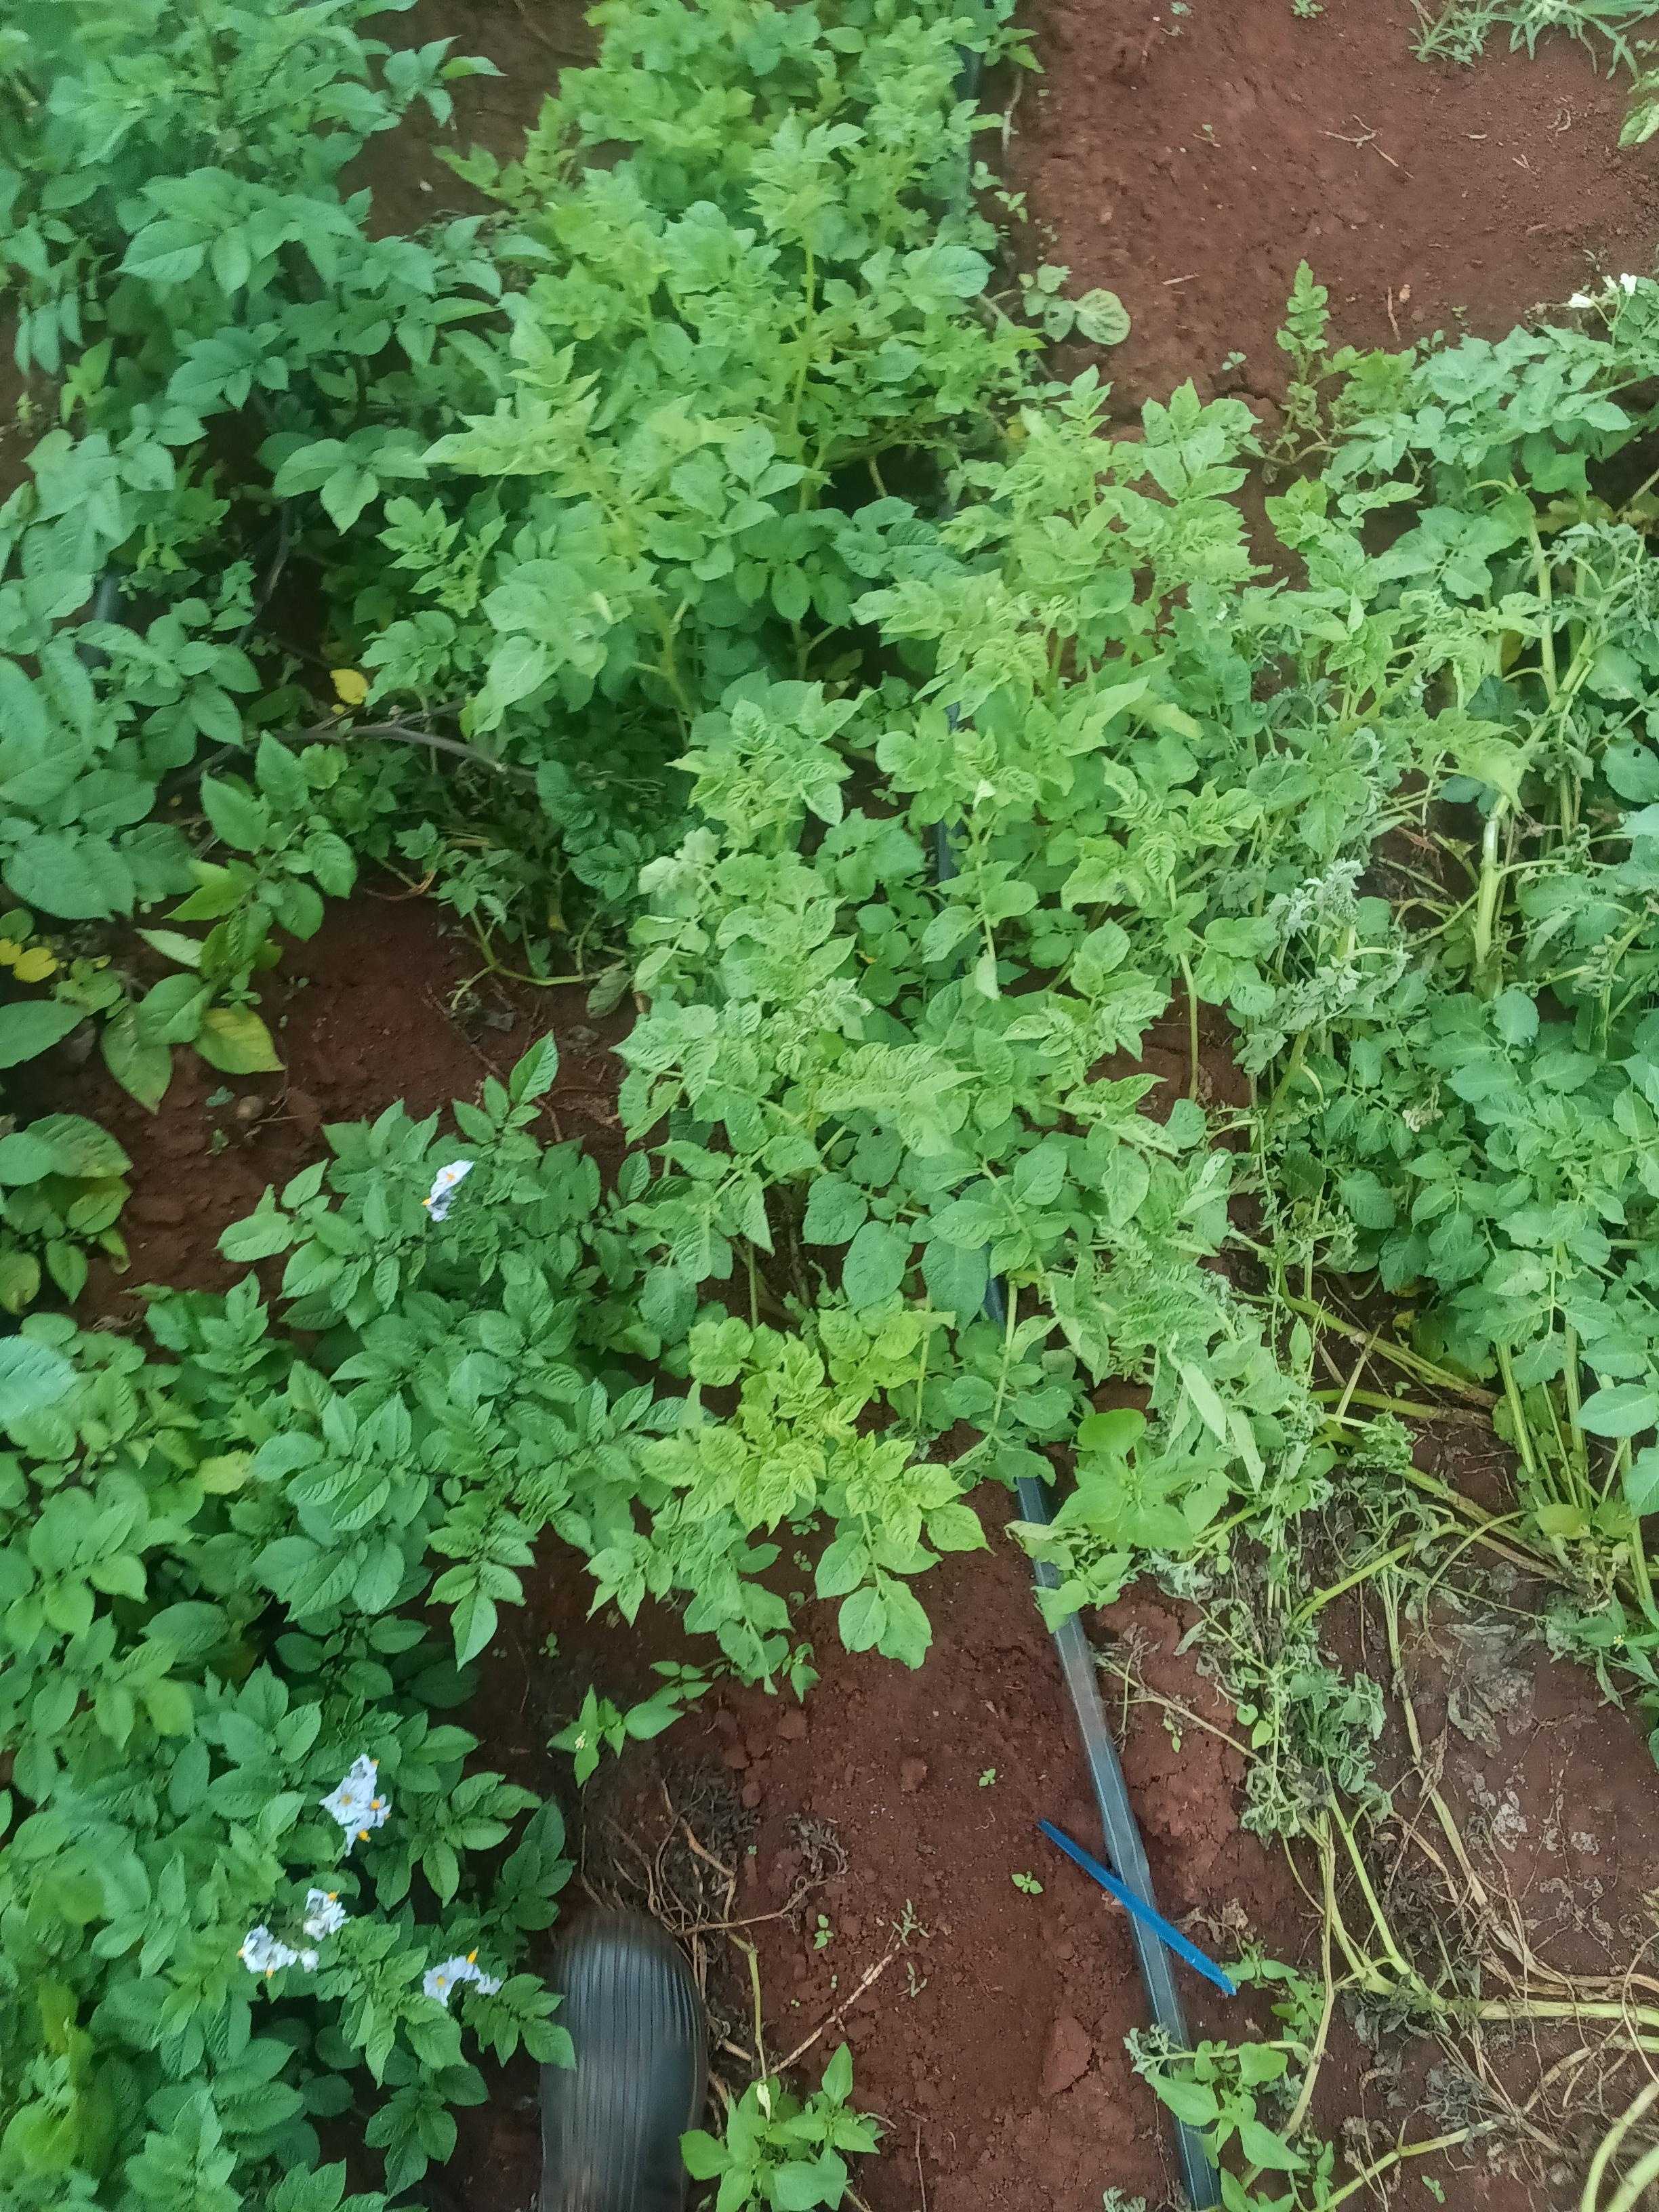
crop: potato
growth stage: vegetative
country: Kenya
